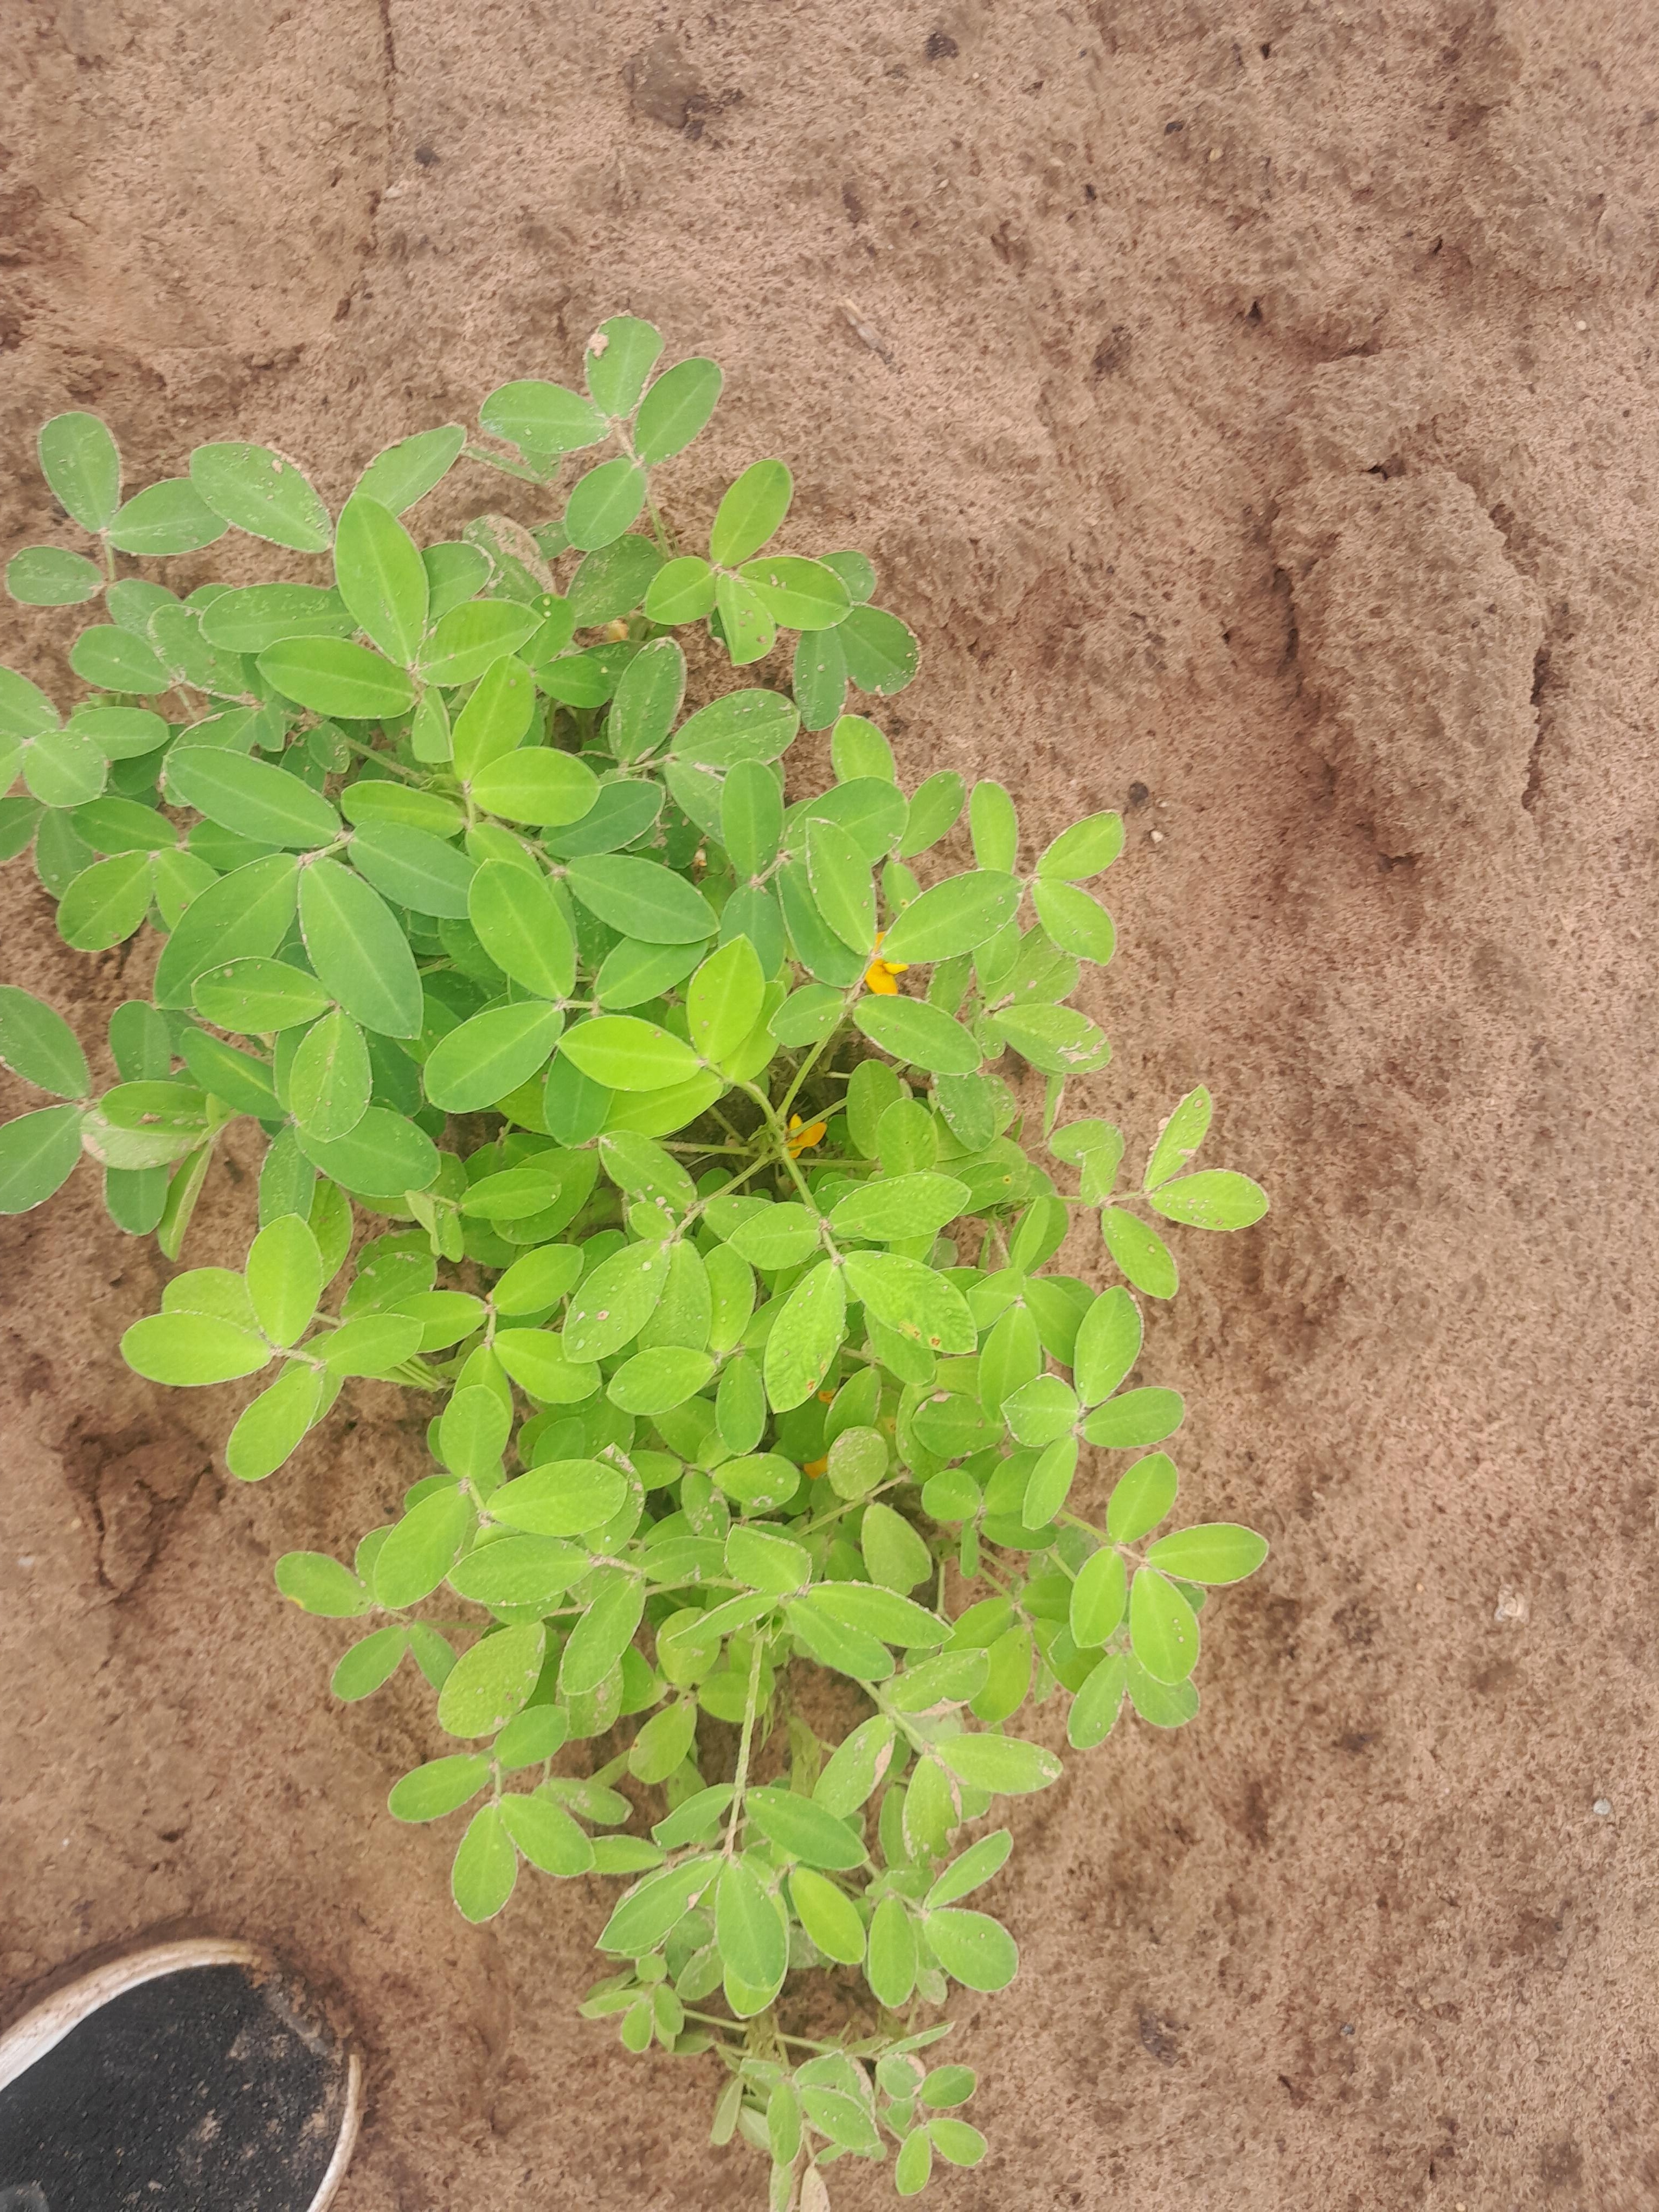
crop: groundnut
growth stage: flowering
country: Senegal
